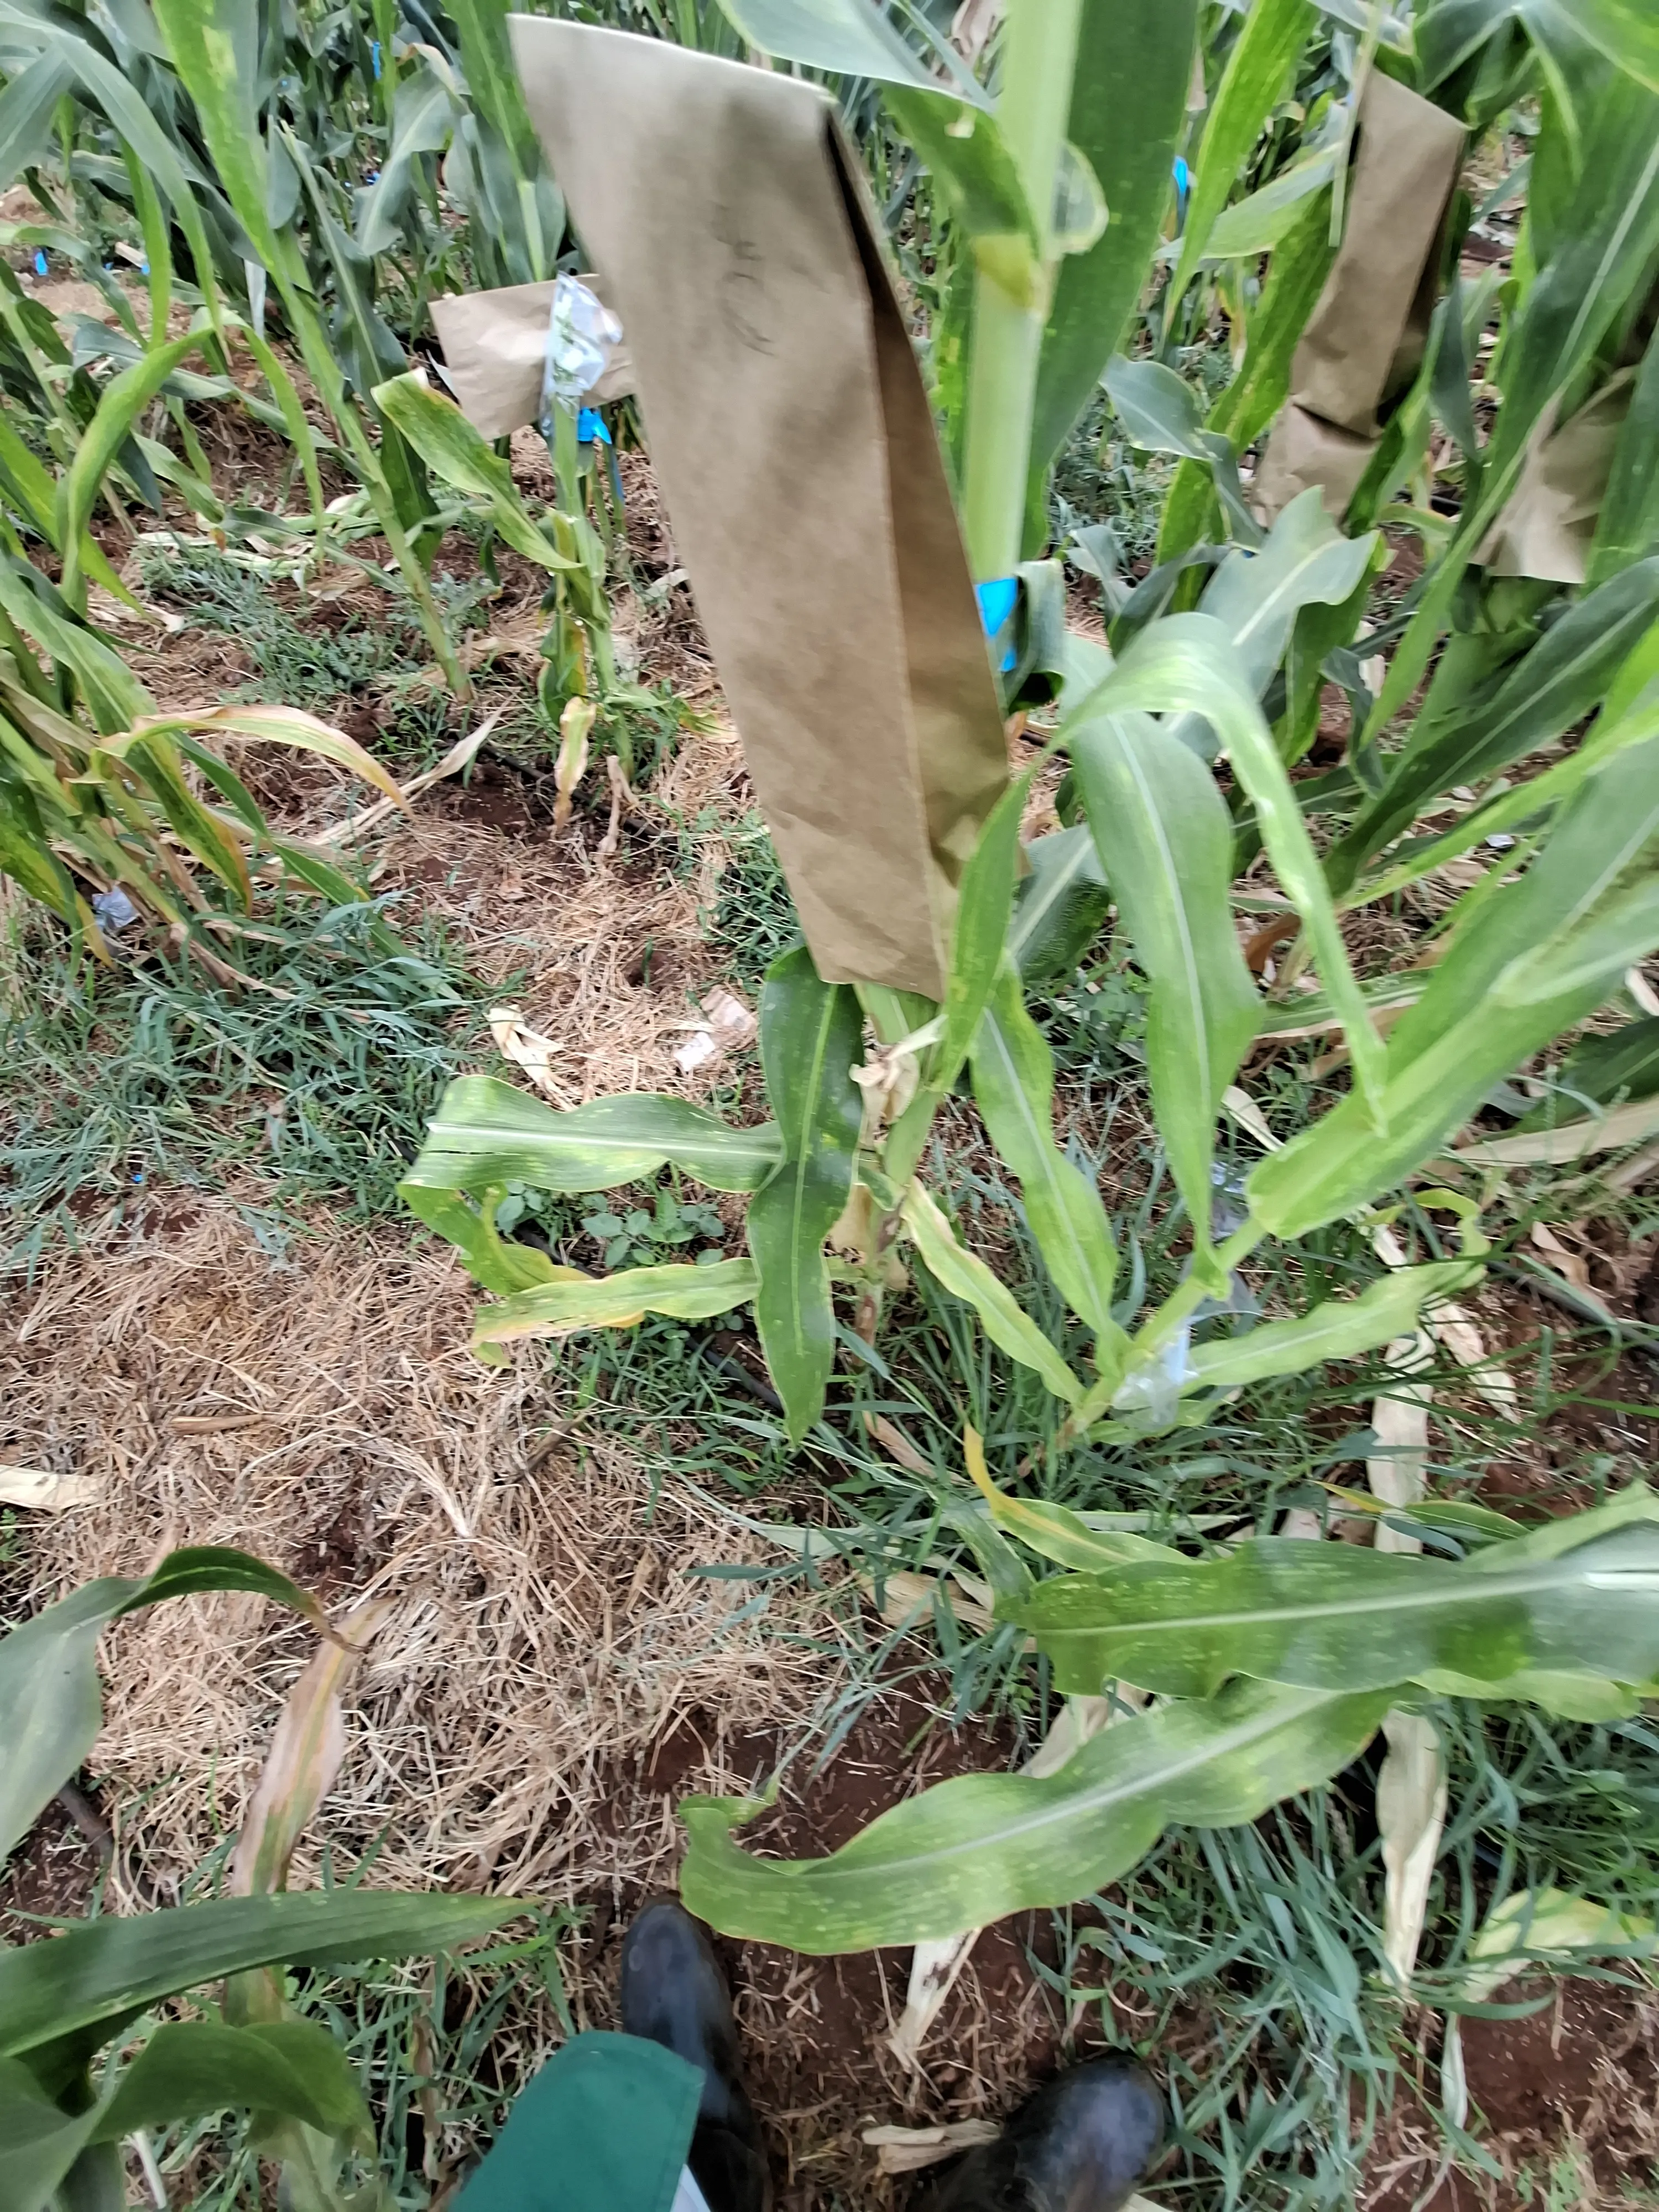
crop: maize
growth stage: flowering
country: Kenya
